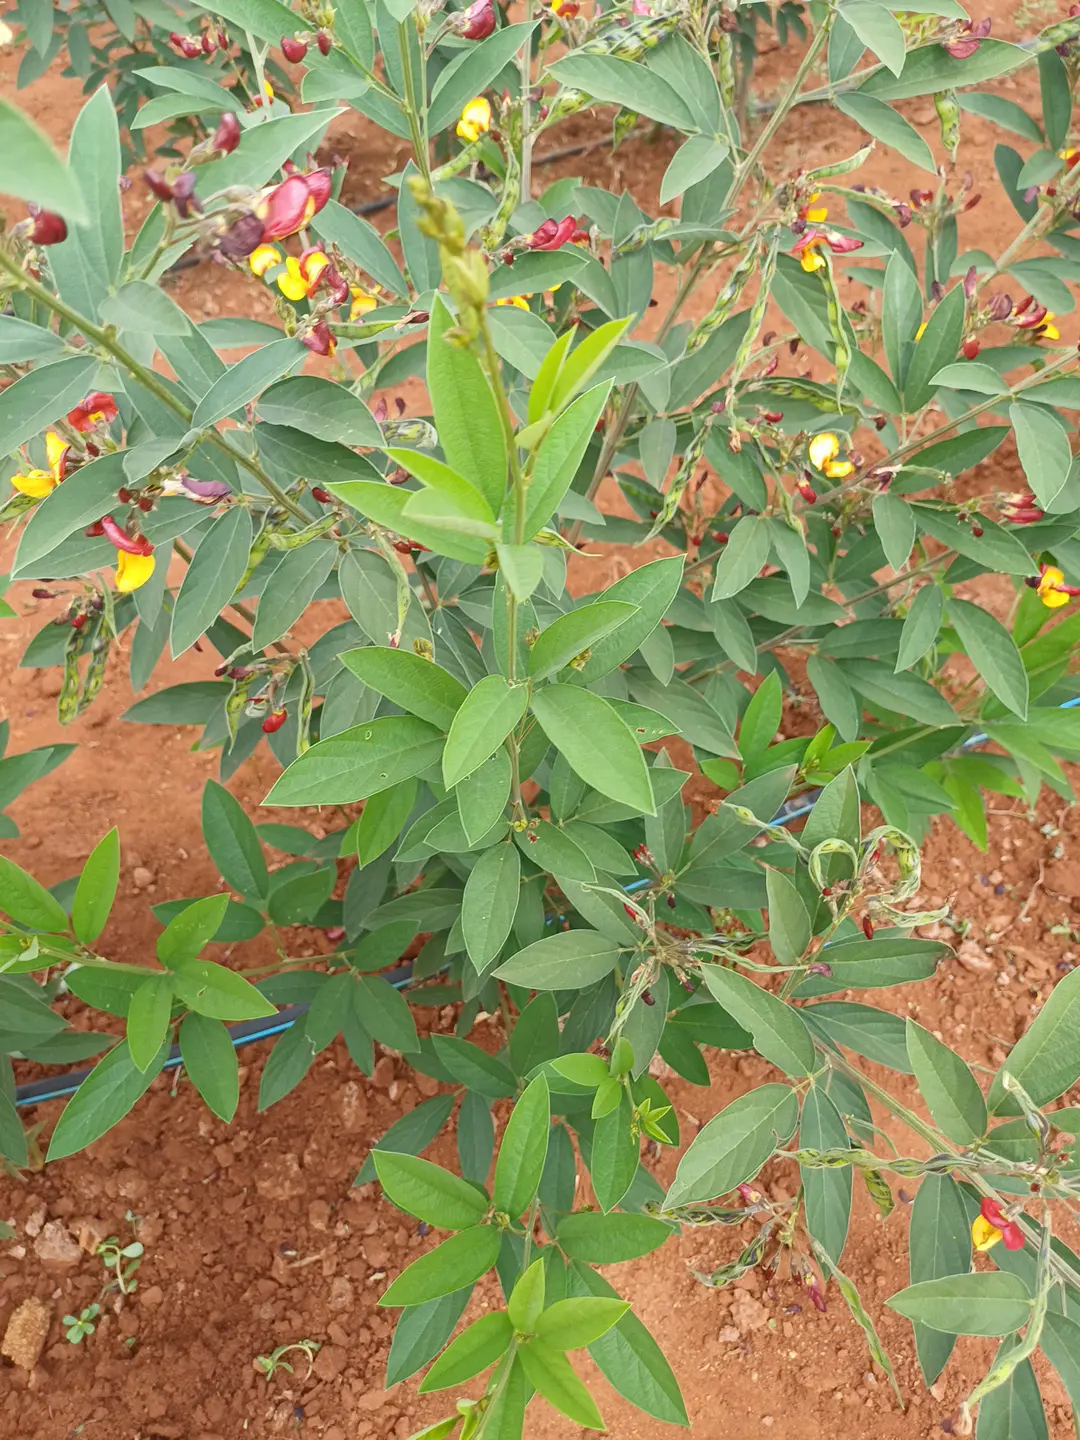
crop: pigeonpea
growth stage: flowering
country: Kenya
